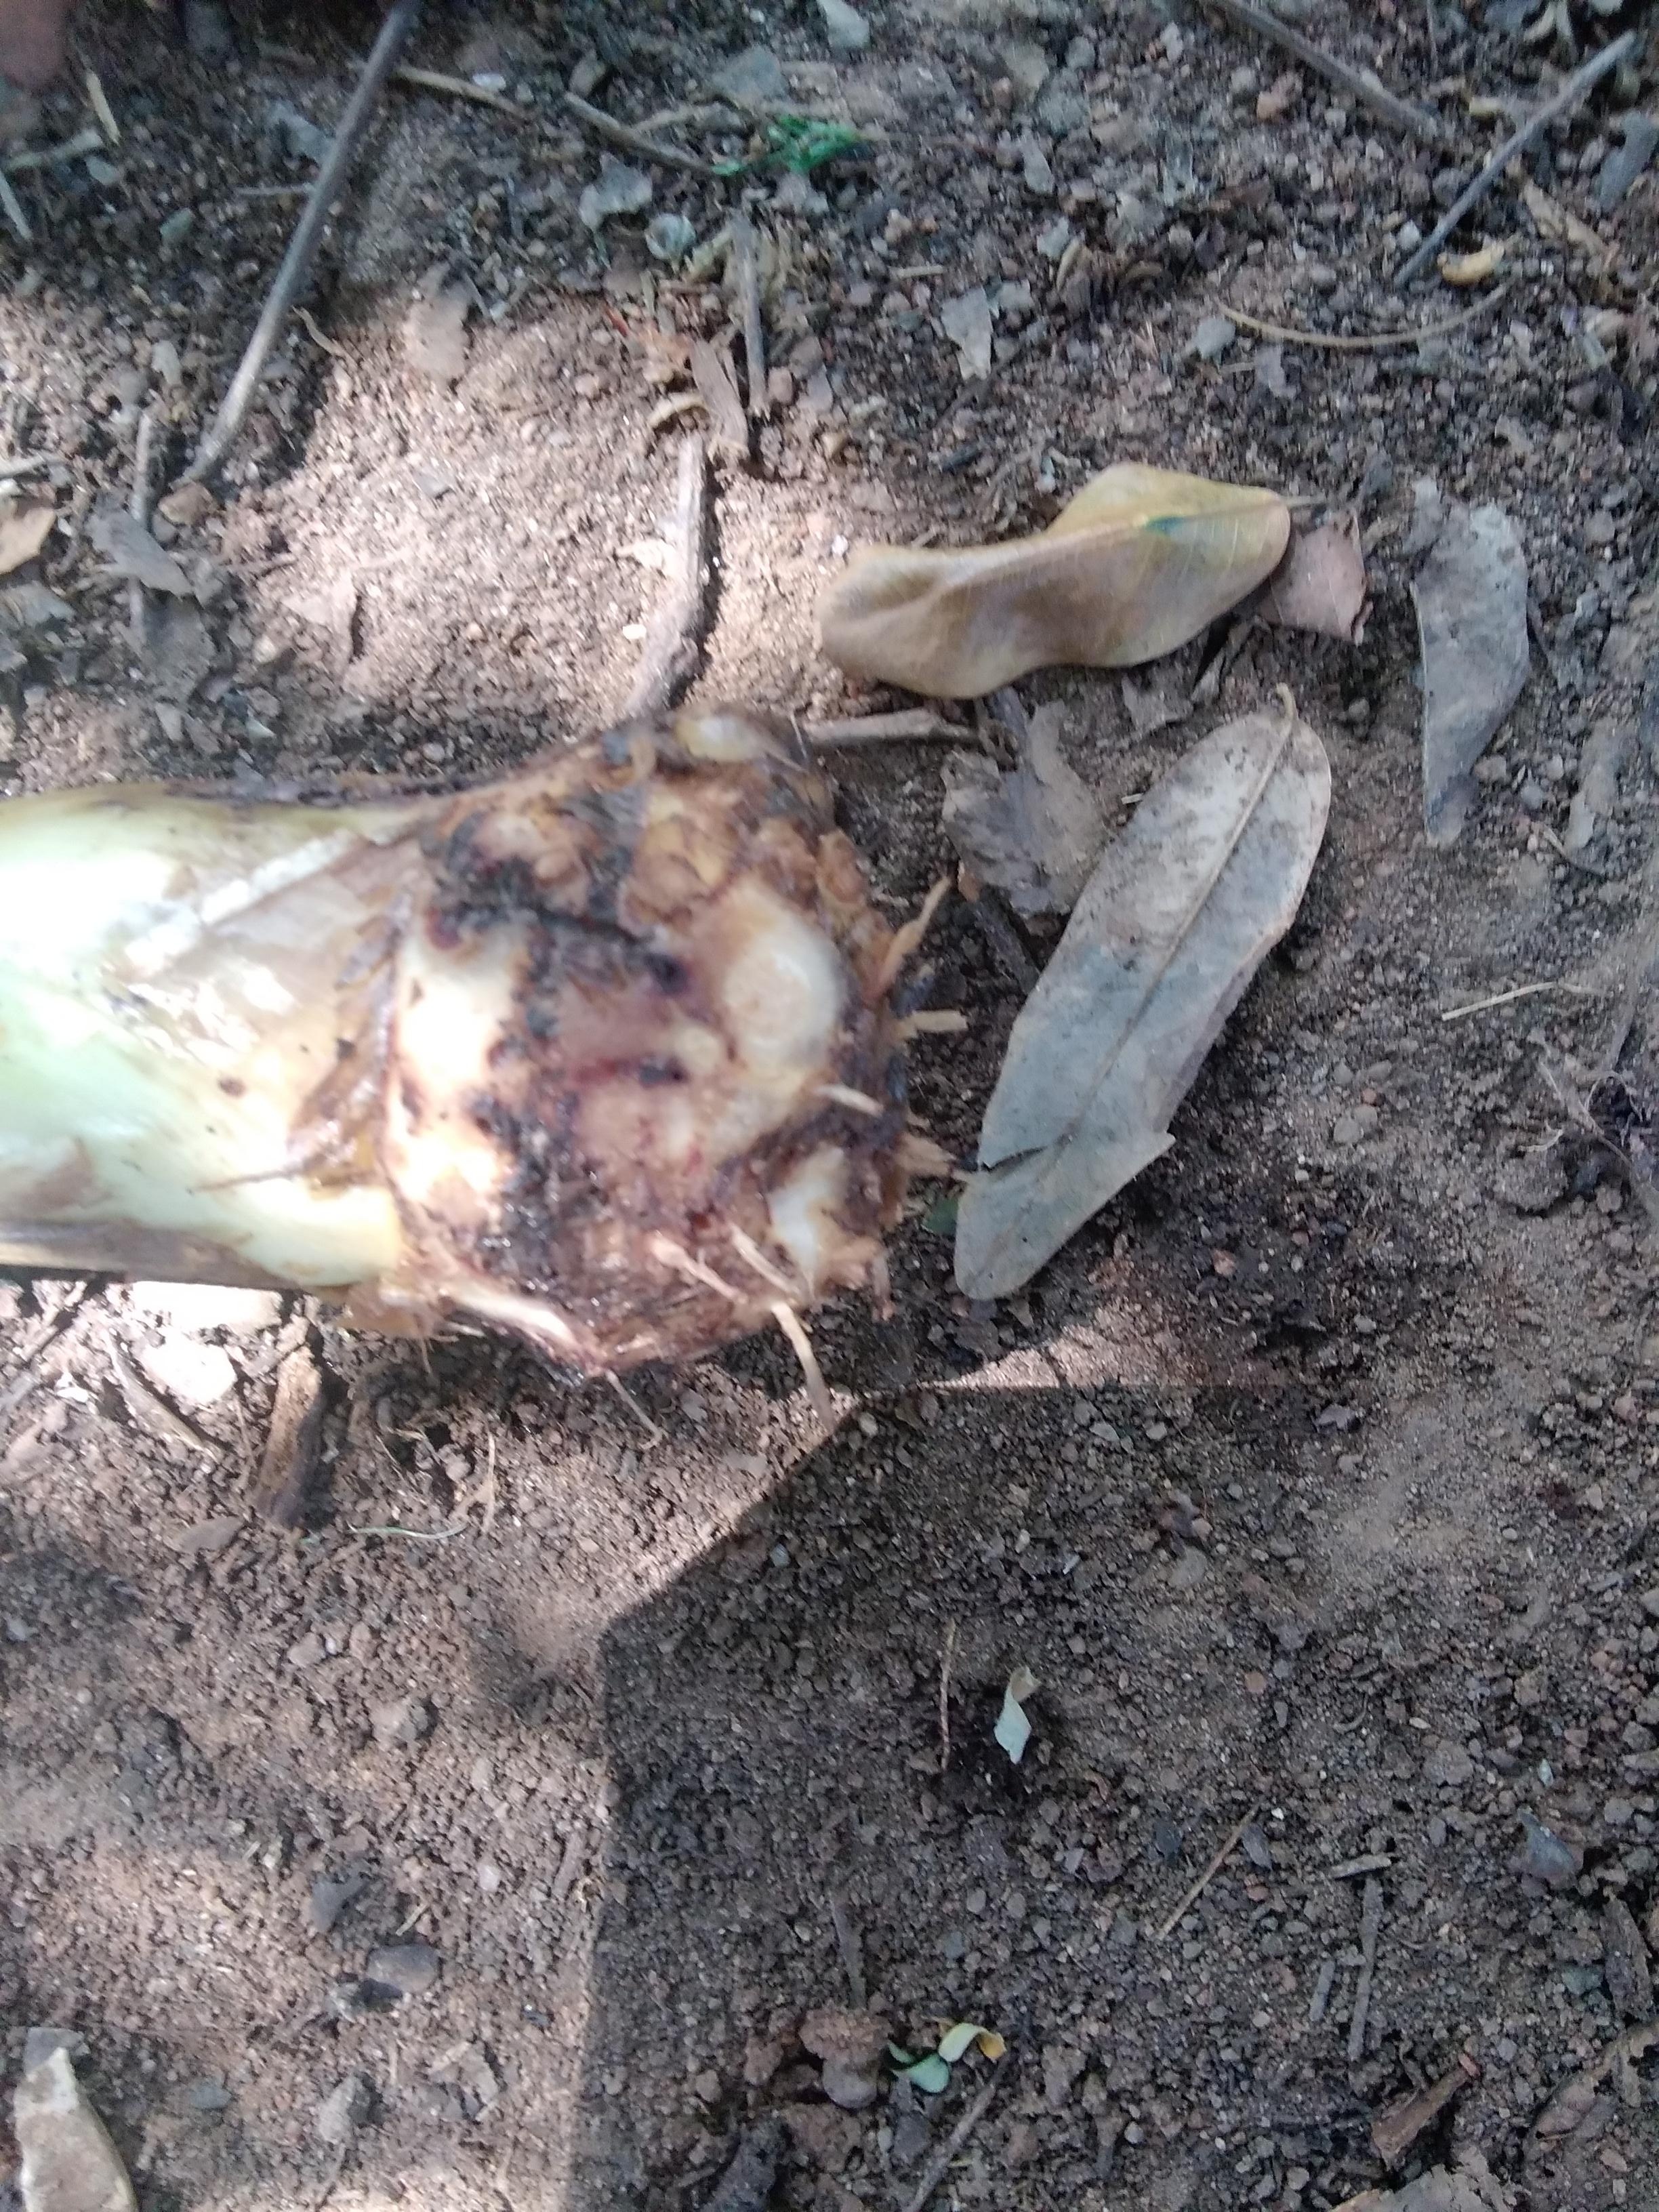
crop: banana
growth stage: vegetative
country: Tanzania
